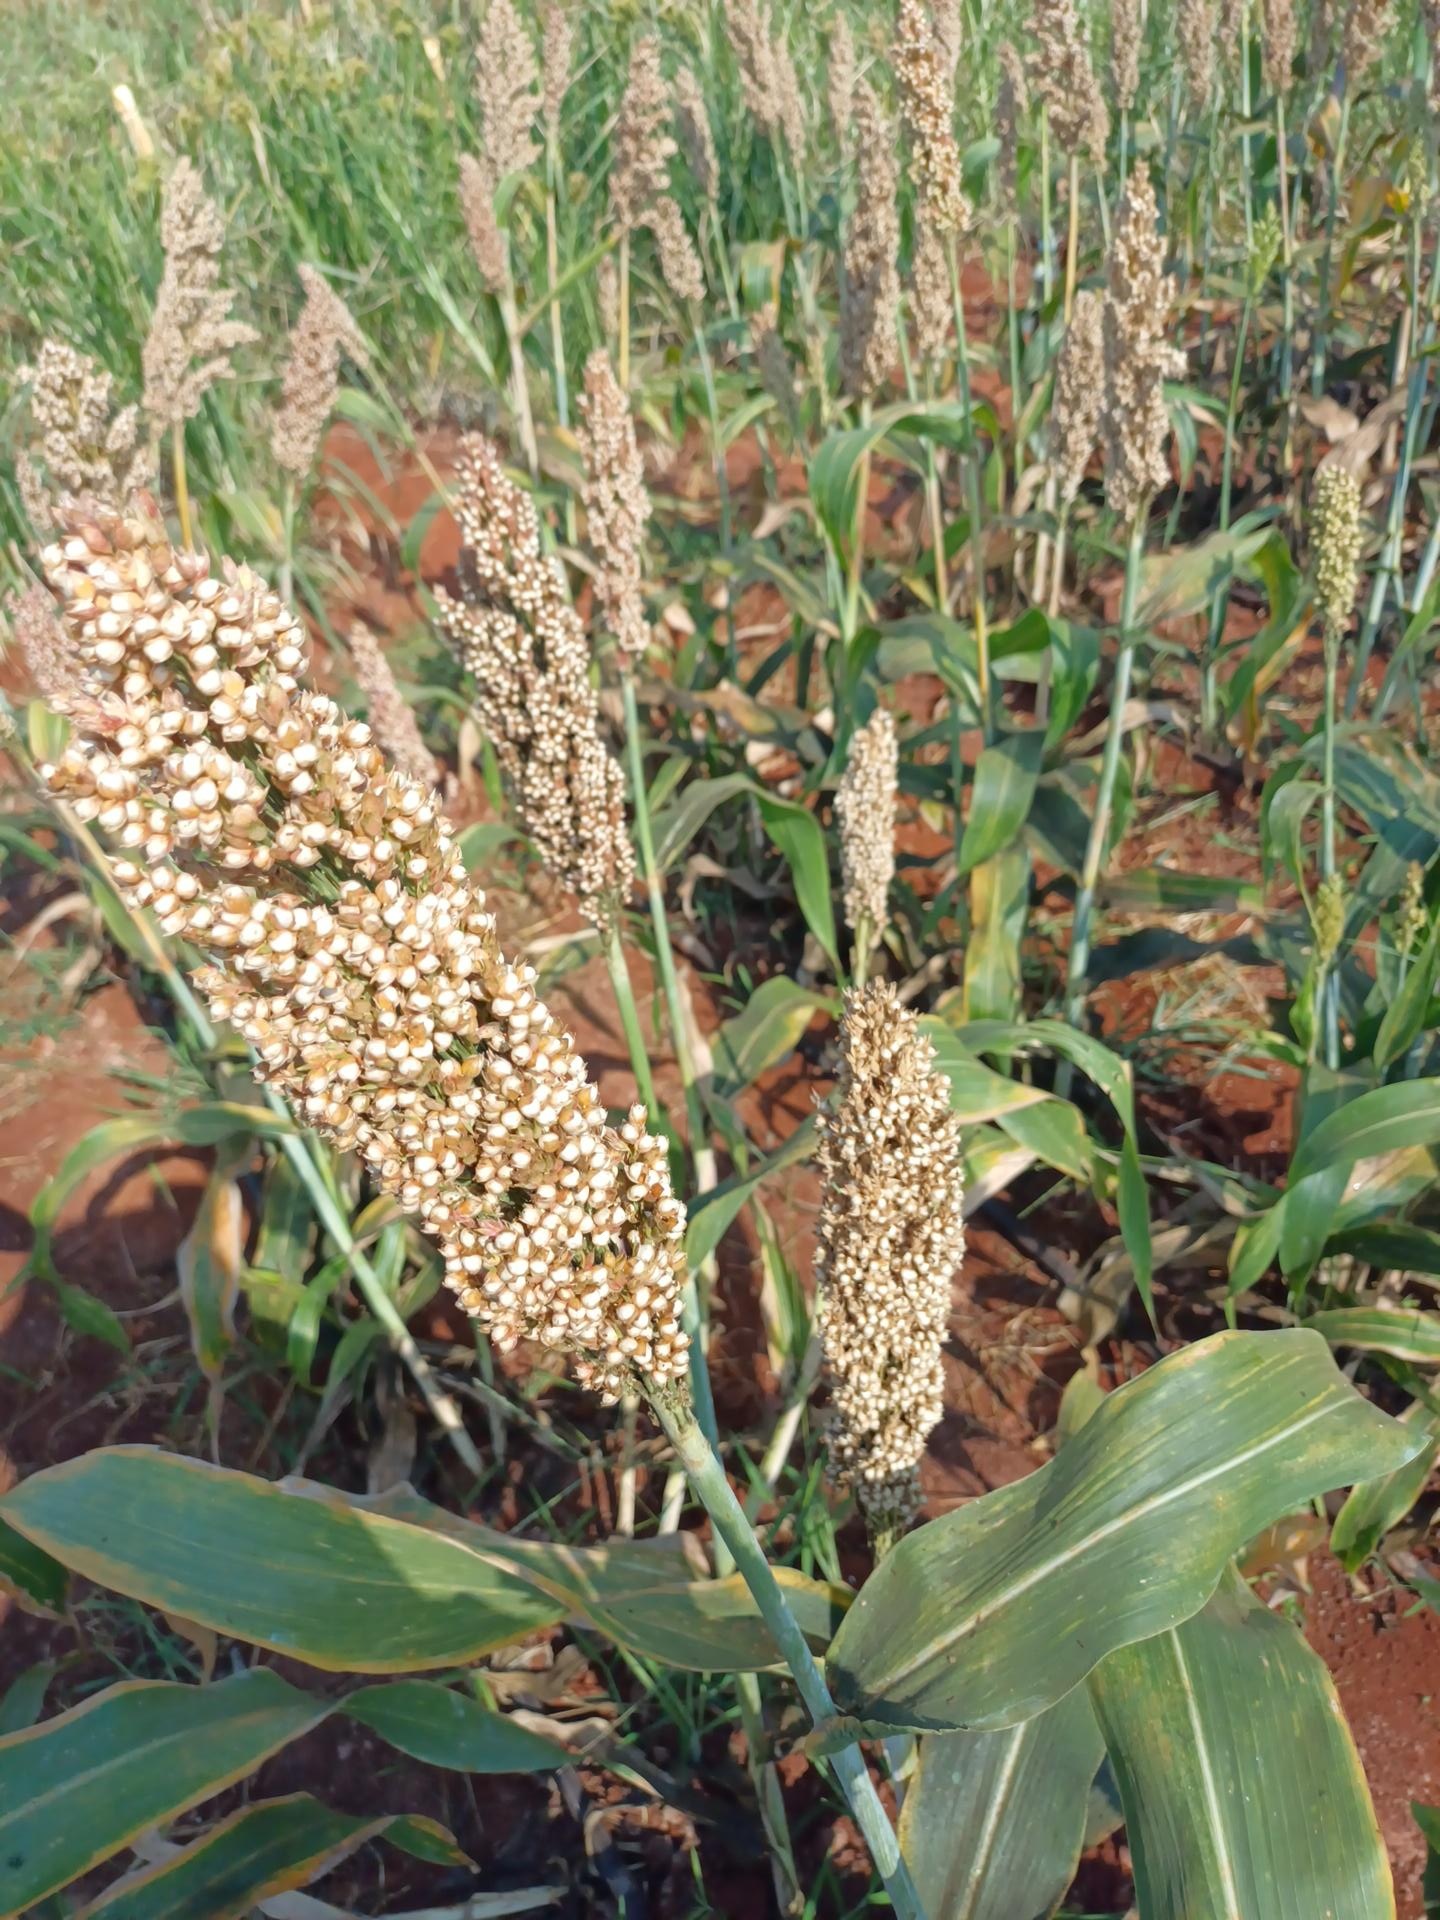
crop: sorghum
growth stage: maturity
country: Kenya
